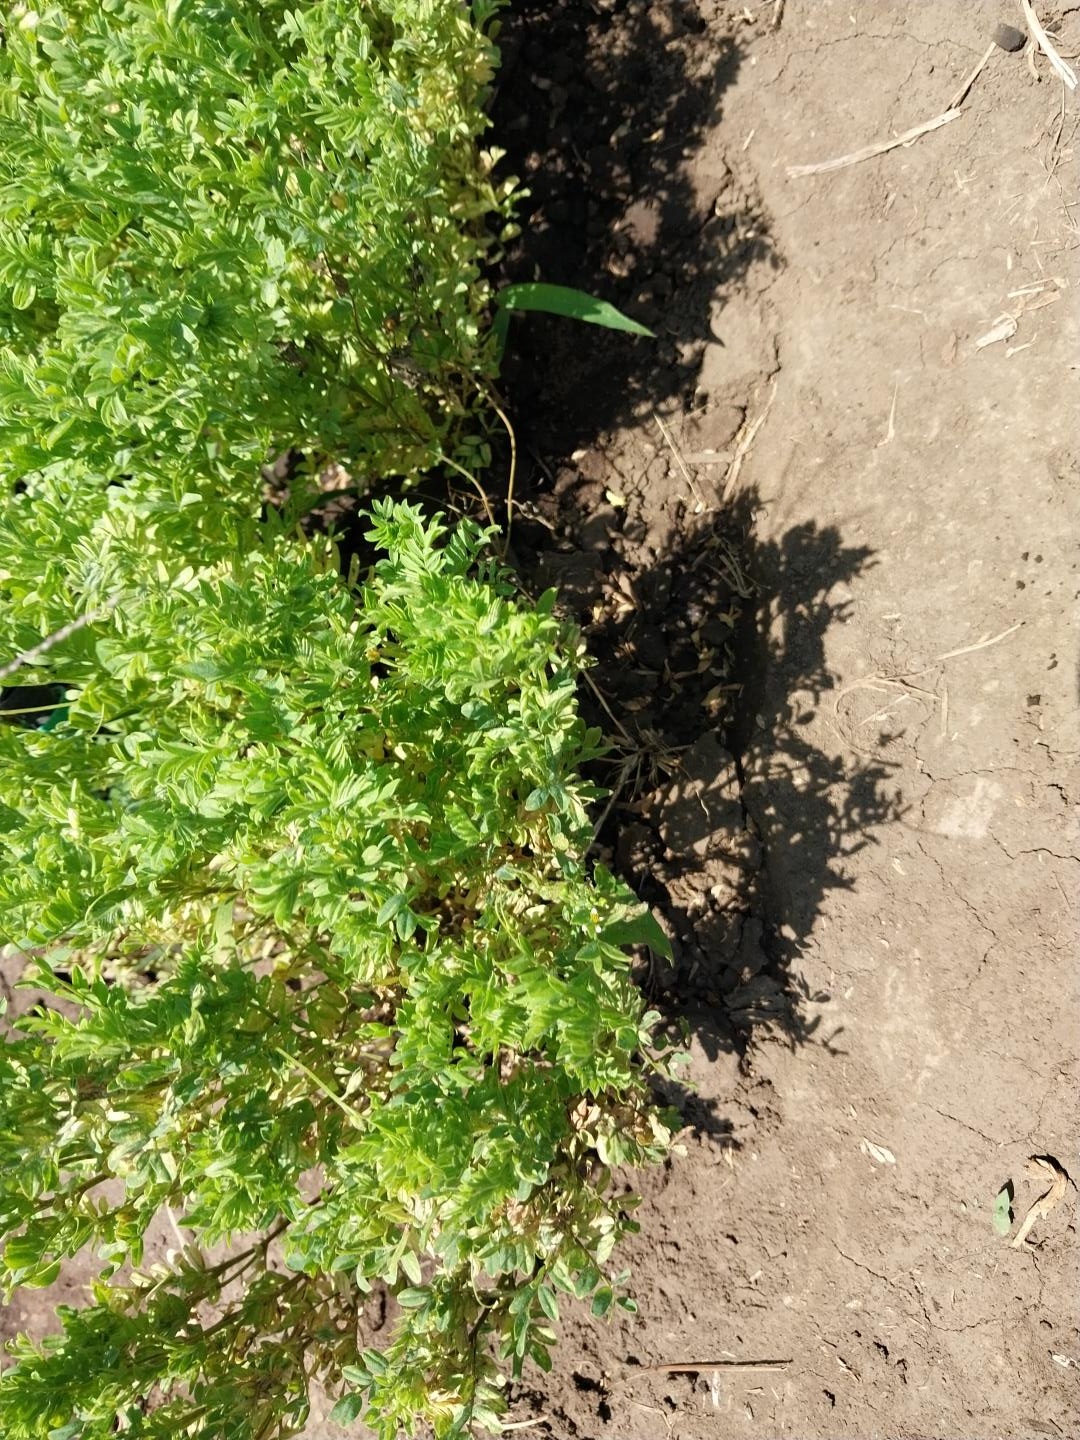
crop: lentil
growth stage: flowering
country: Tanzania
